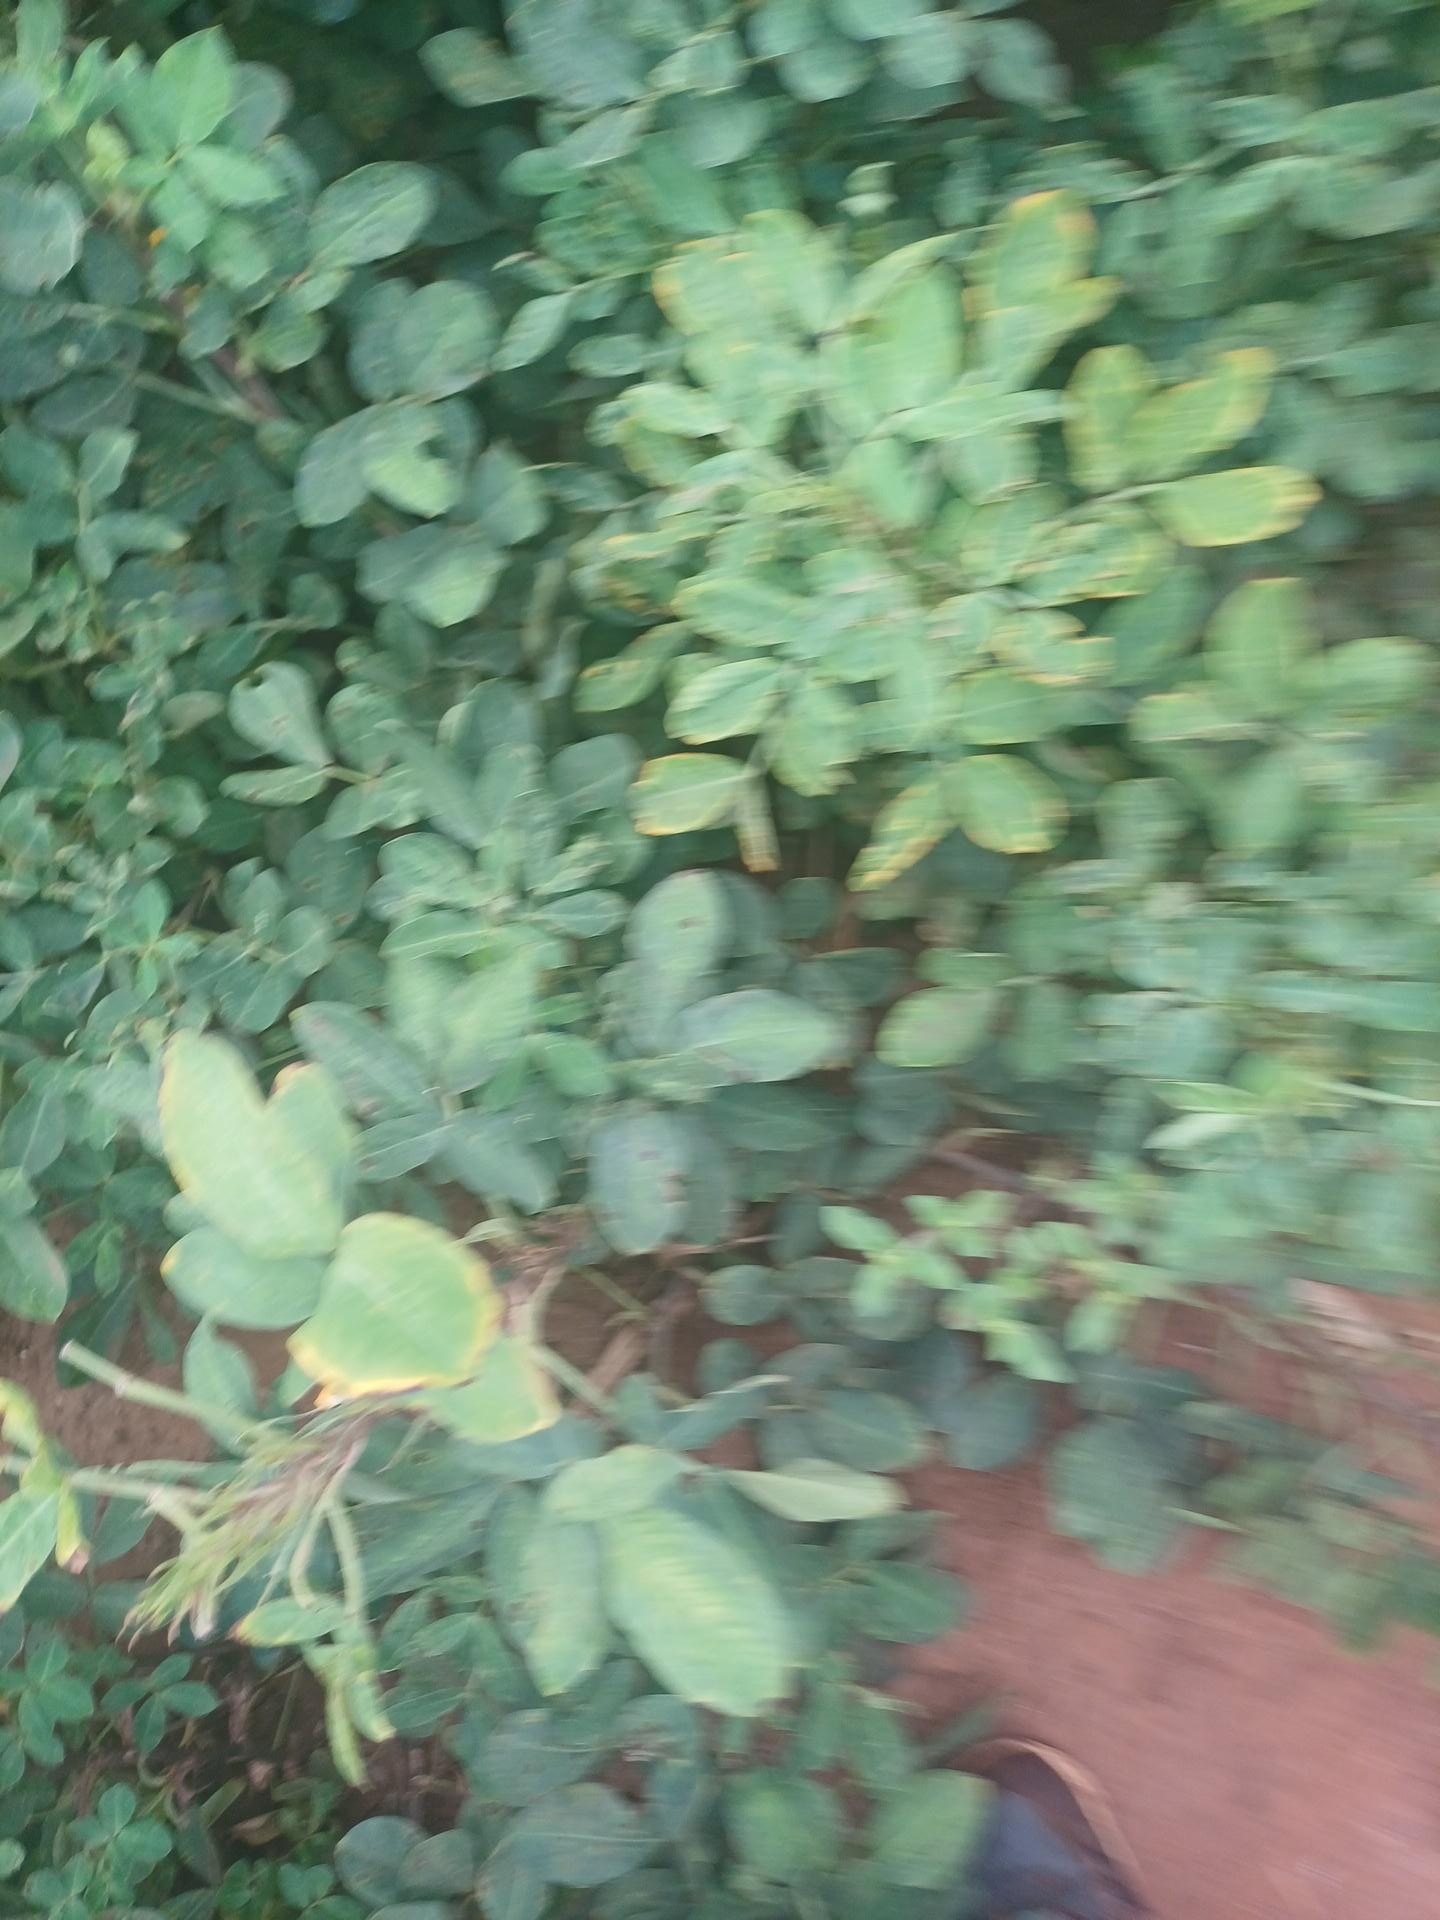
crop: groundnut
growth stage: pegging
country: Kenya
